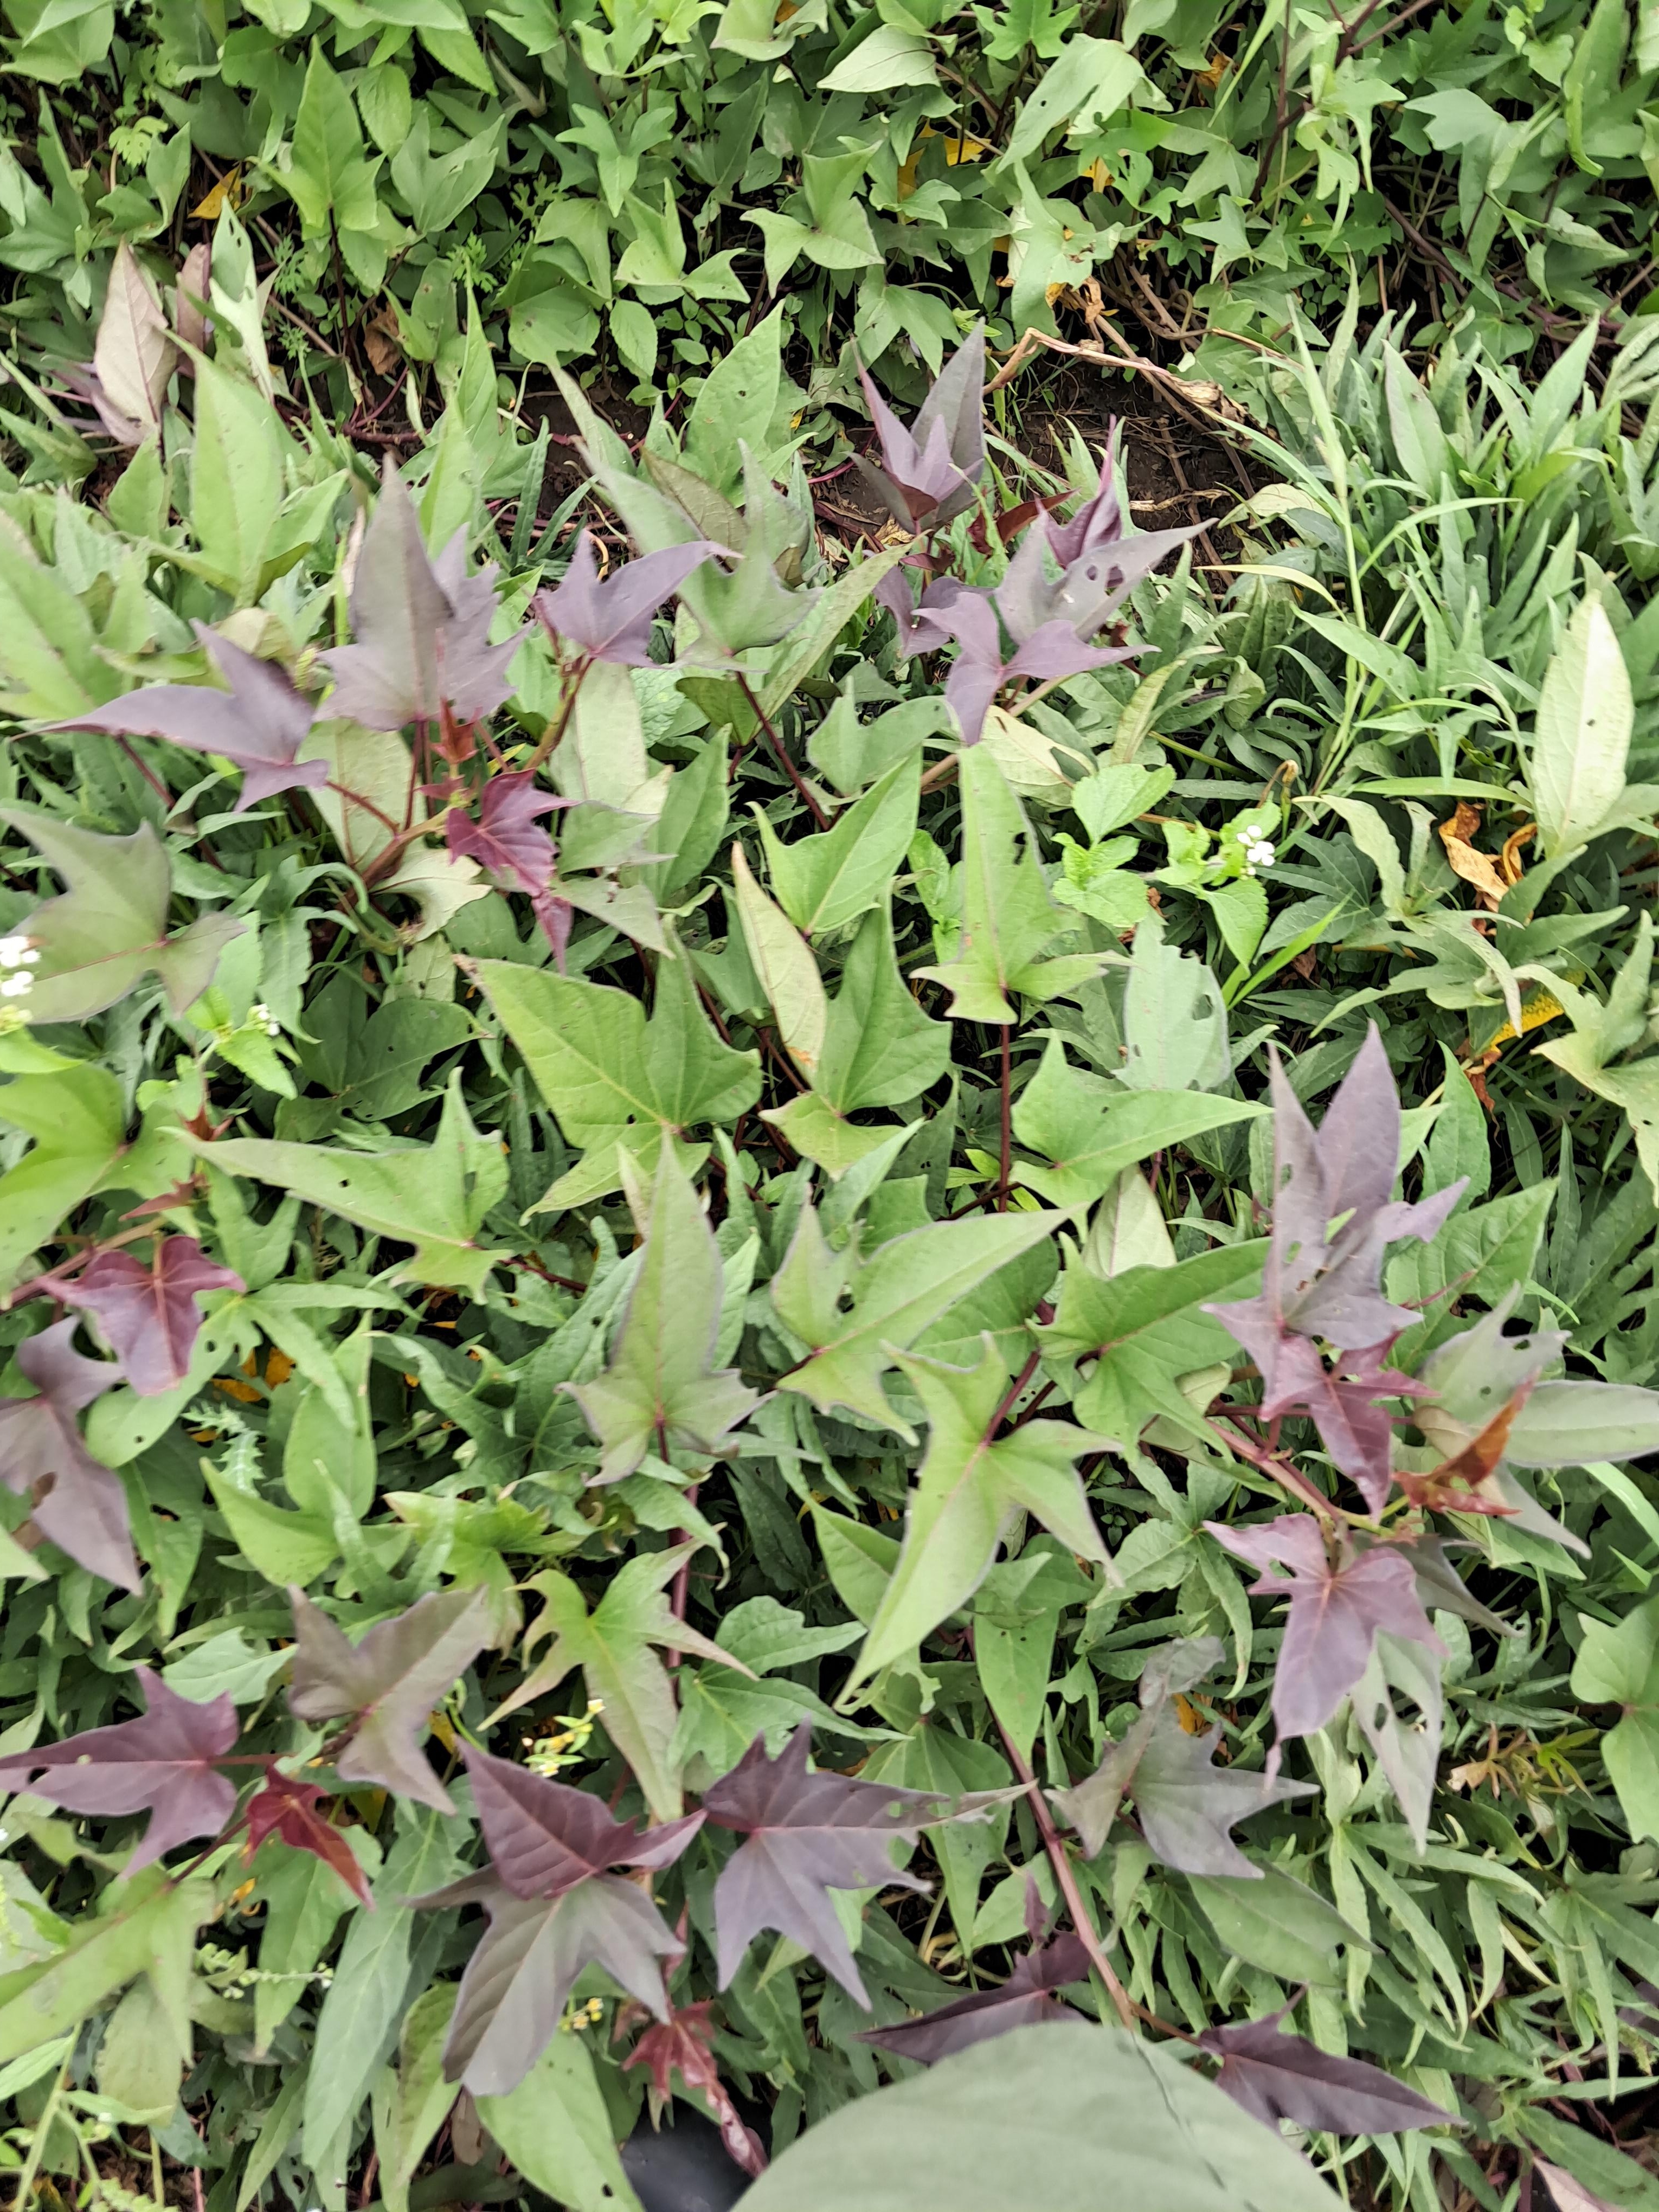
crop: sweet potato
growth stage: vegetative
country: Tanzania
